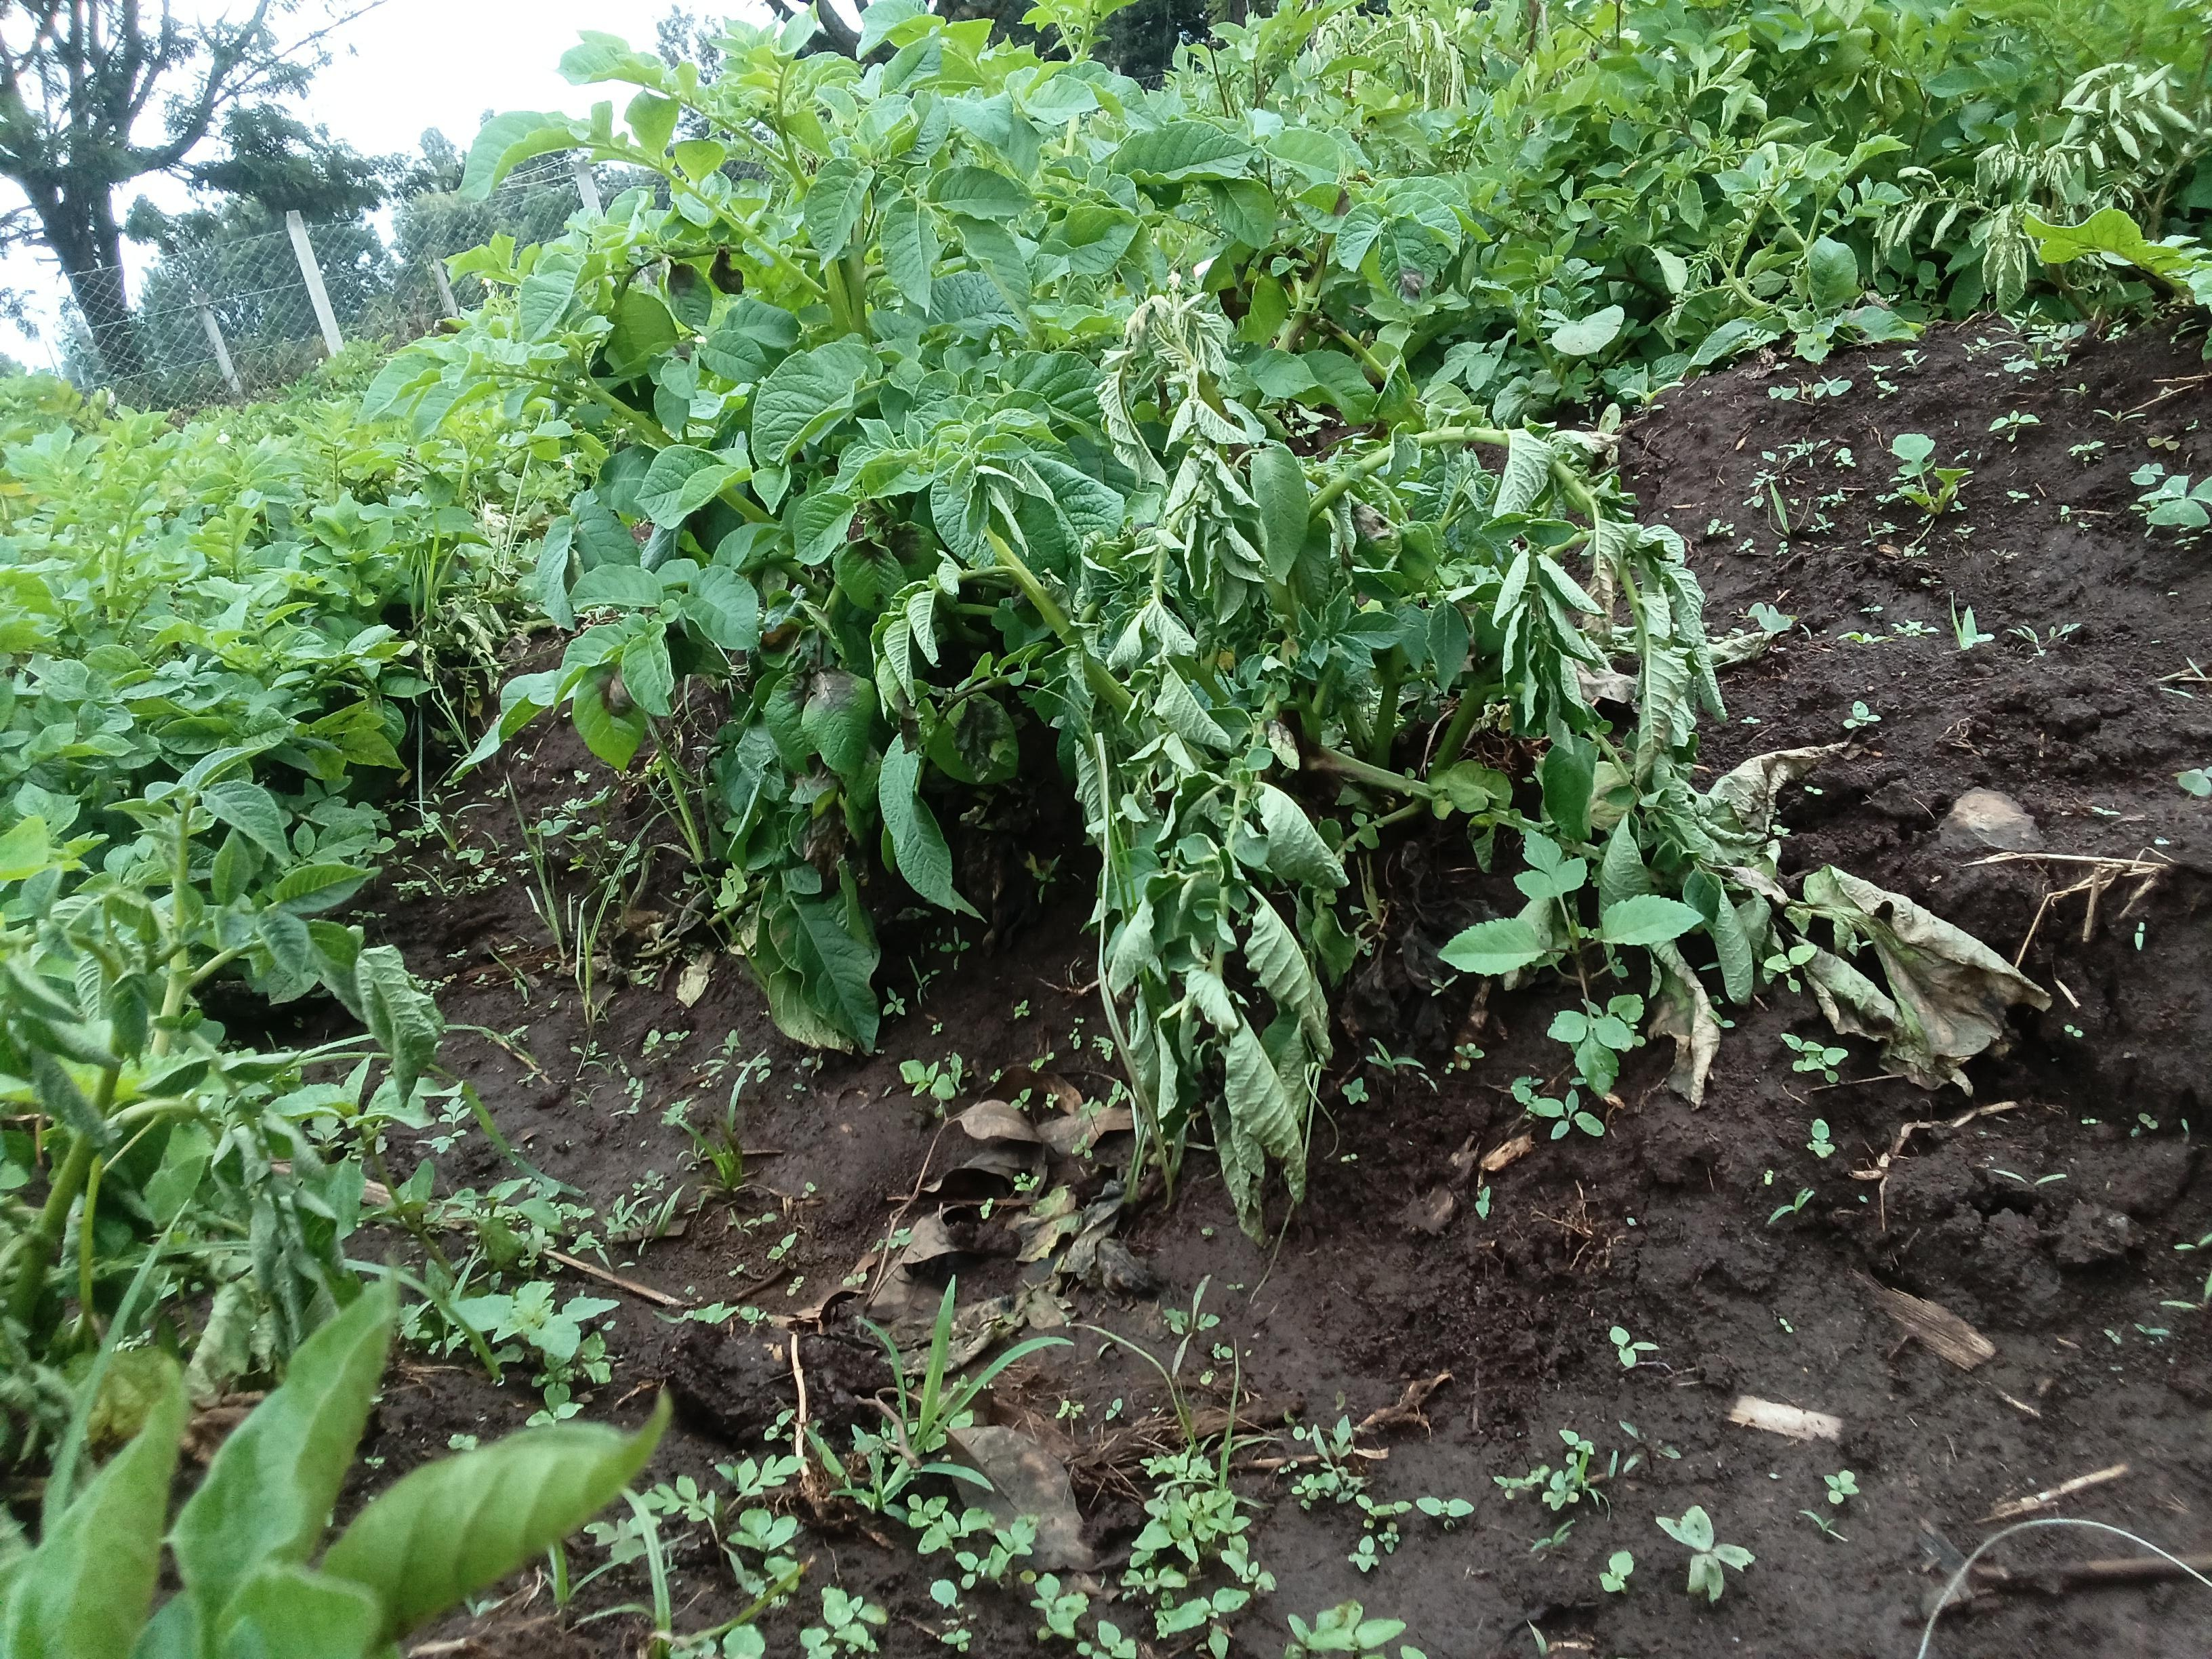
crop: potato
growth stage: vegetative
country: Kenya
